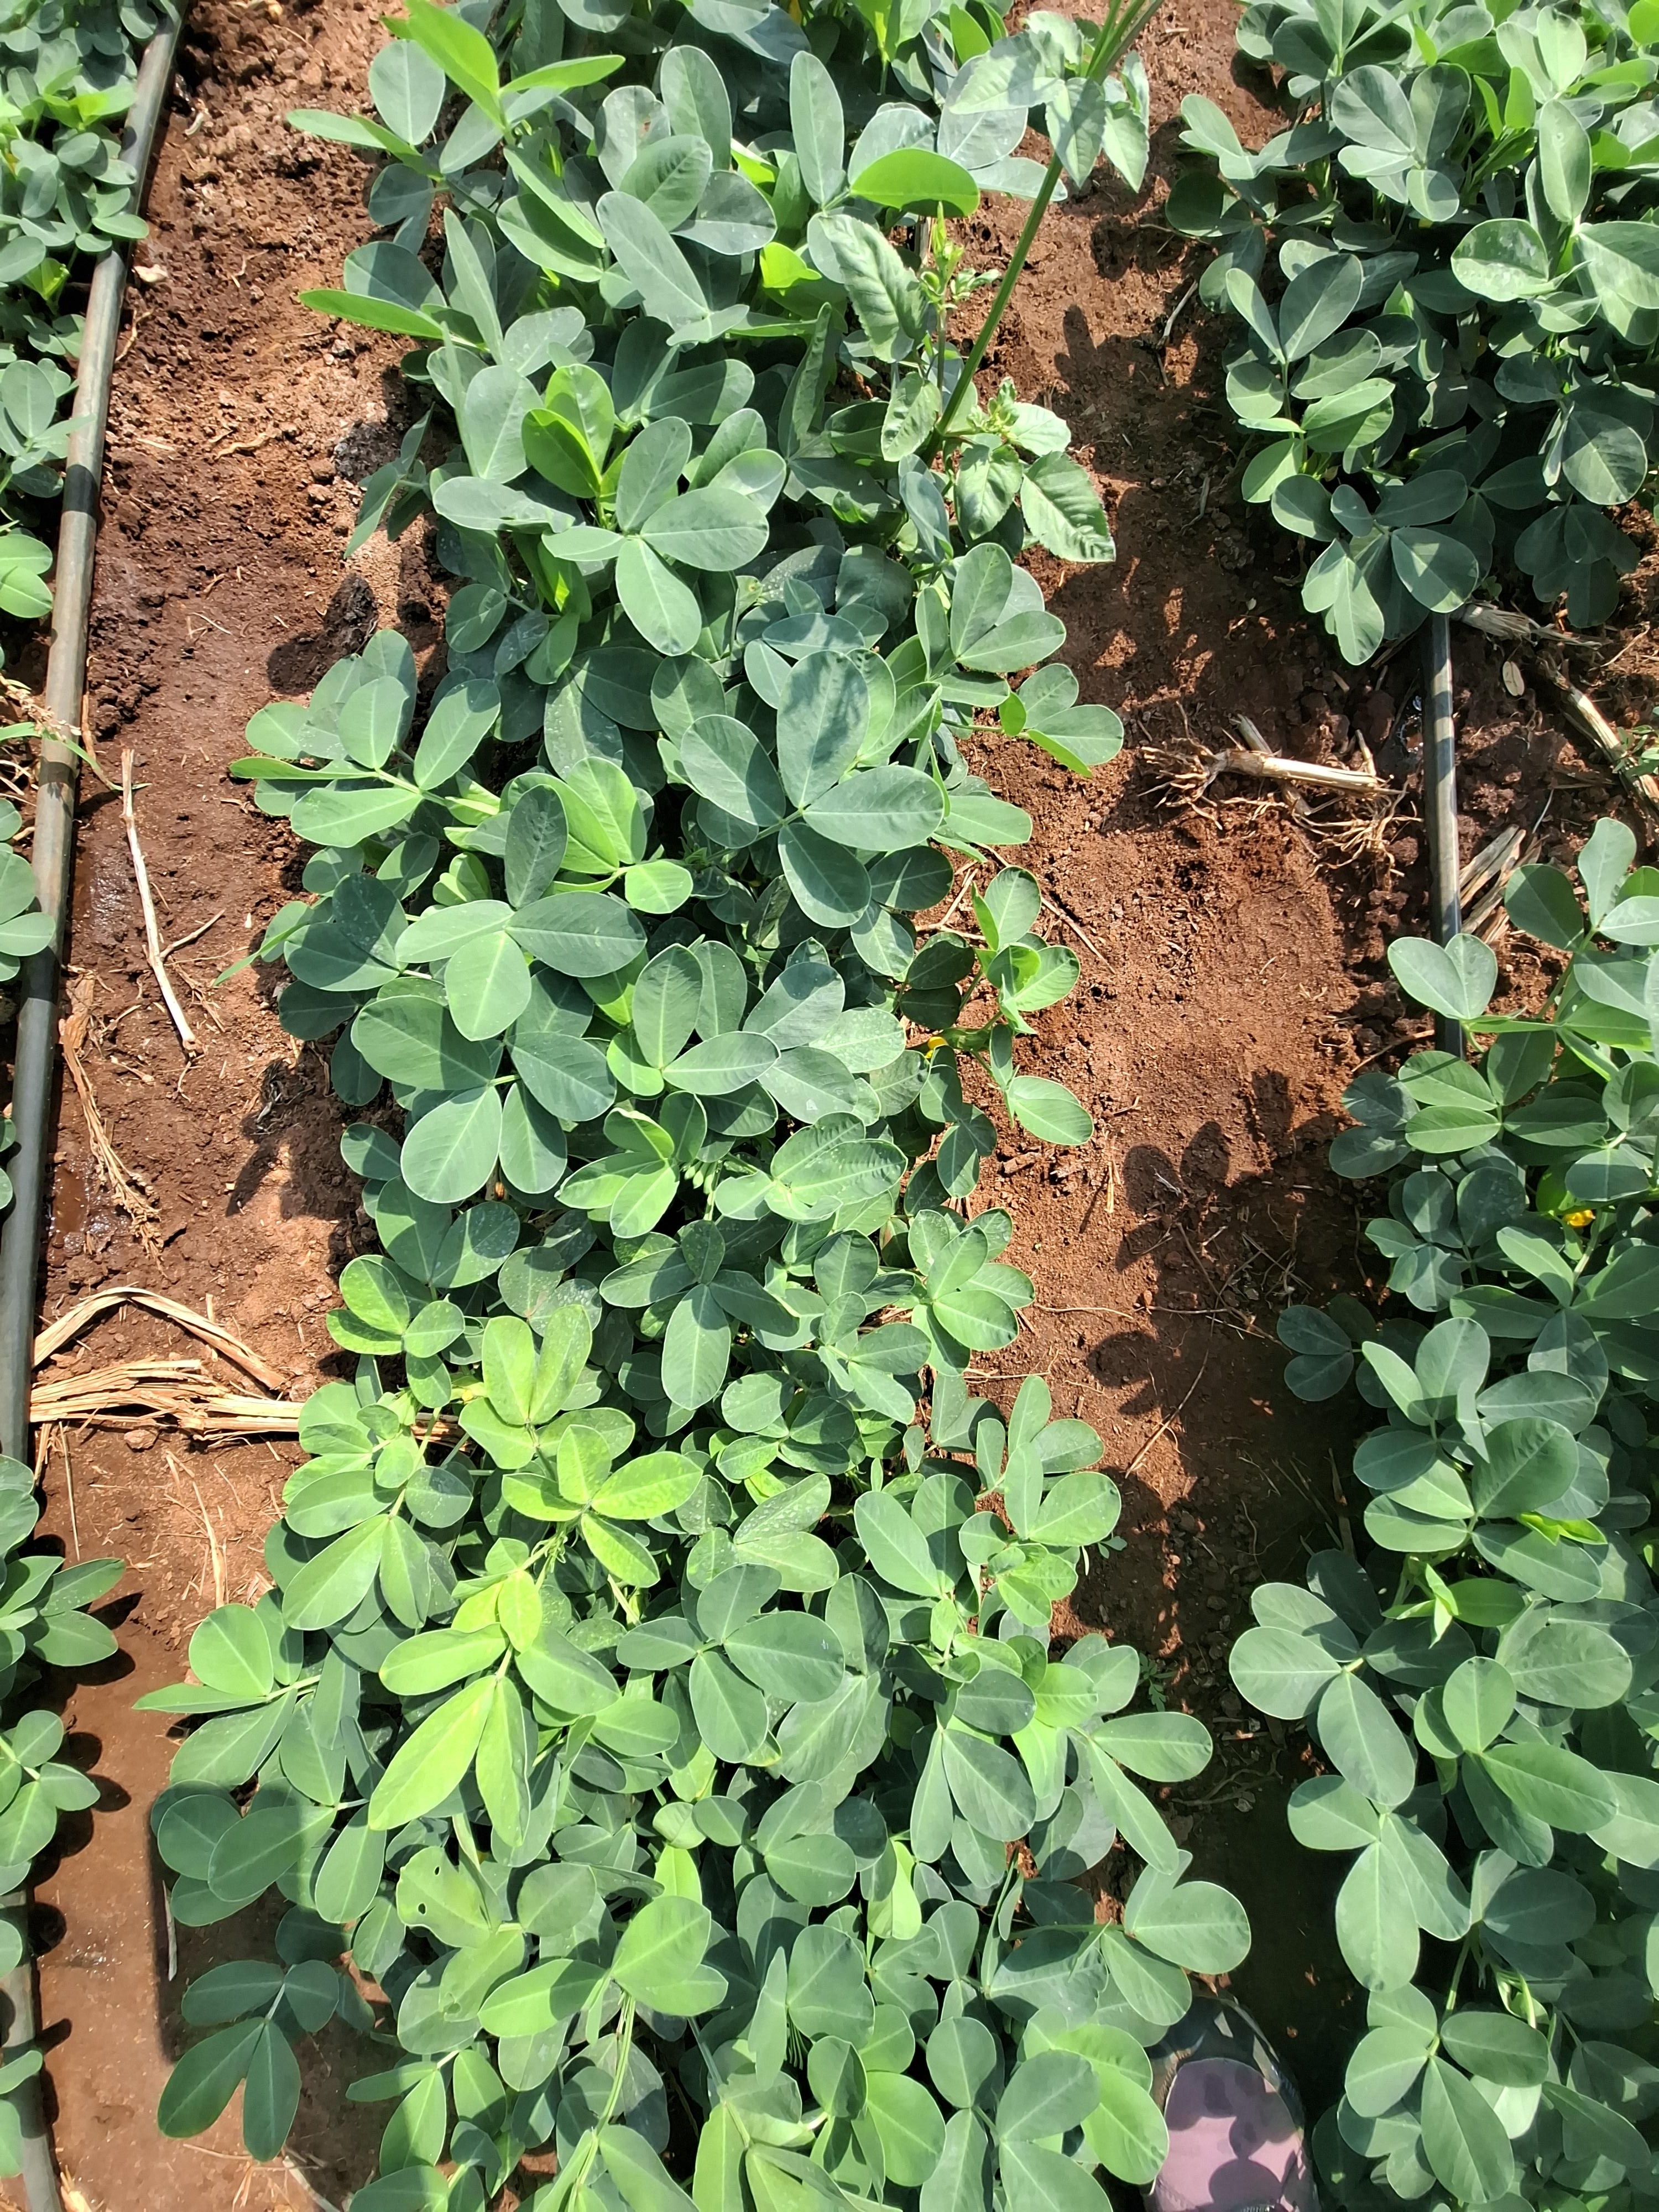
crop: groundnut
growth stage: flowering
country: Kenya
